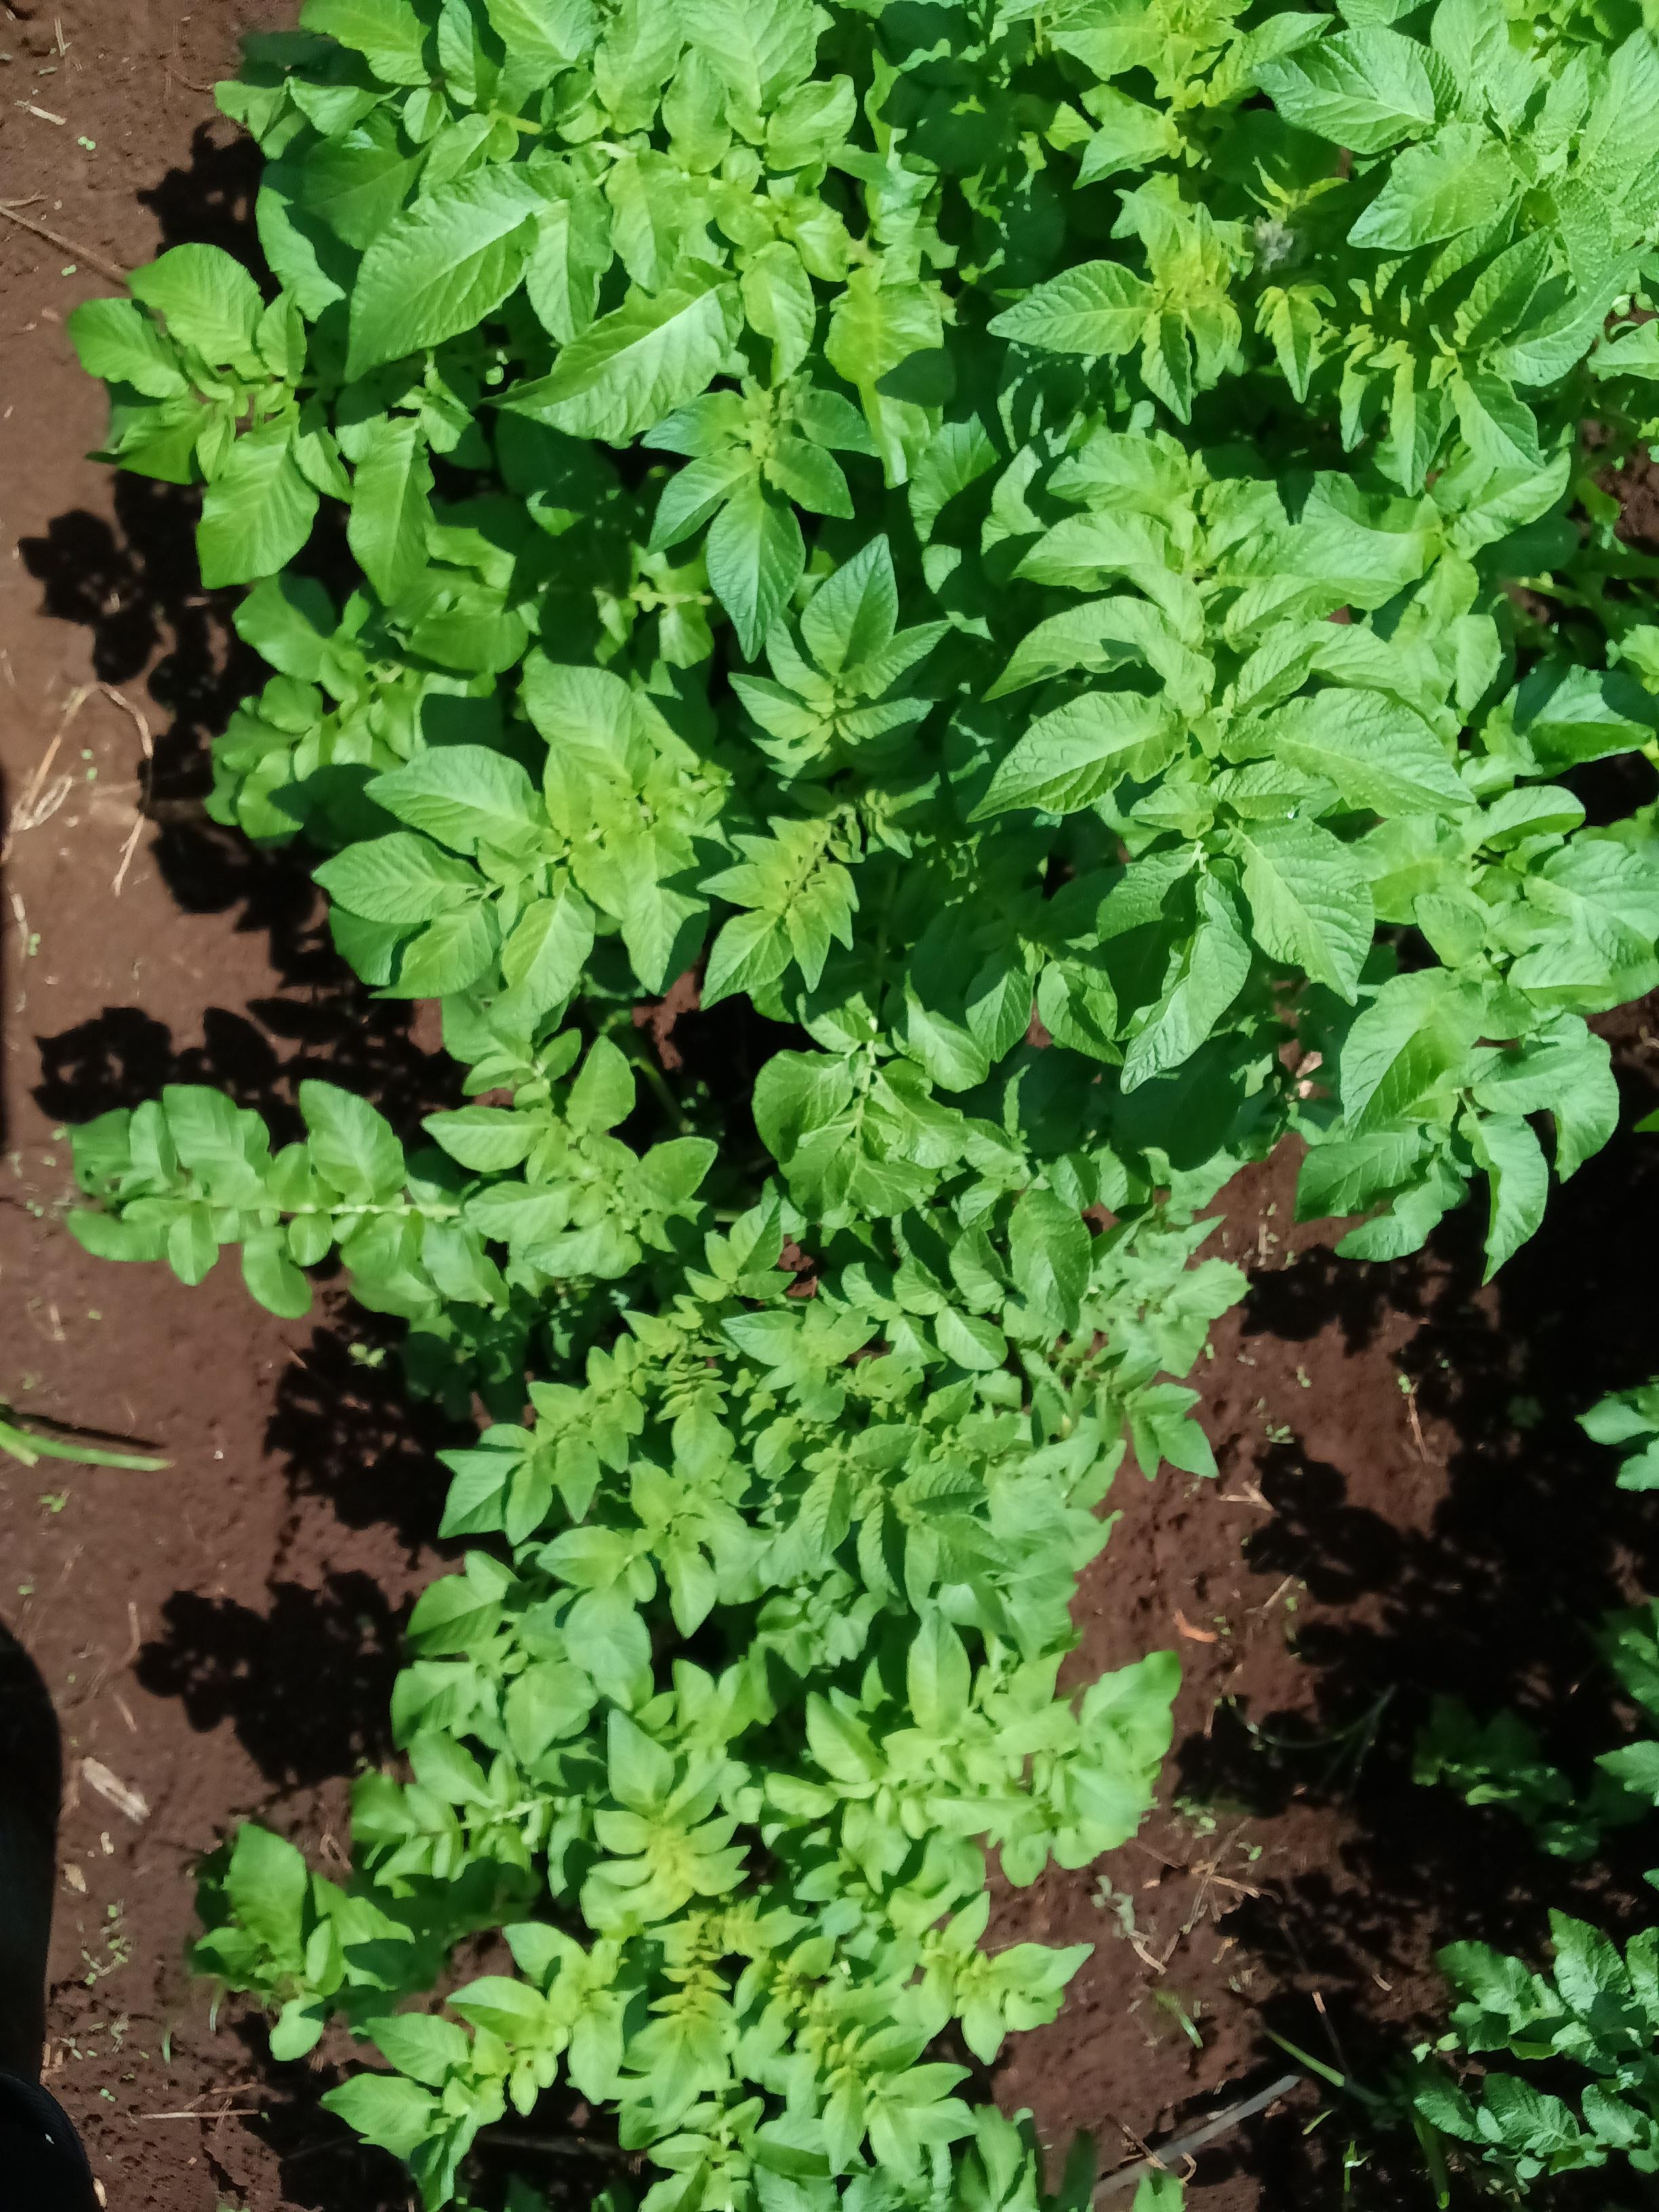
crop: potato
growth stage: vegetative
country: Kenya
